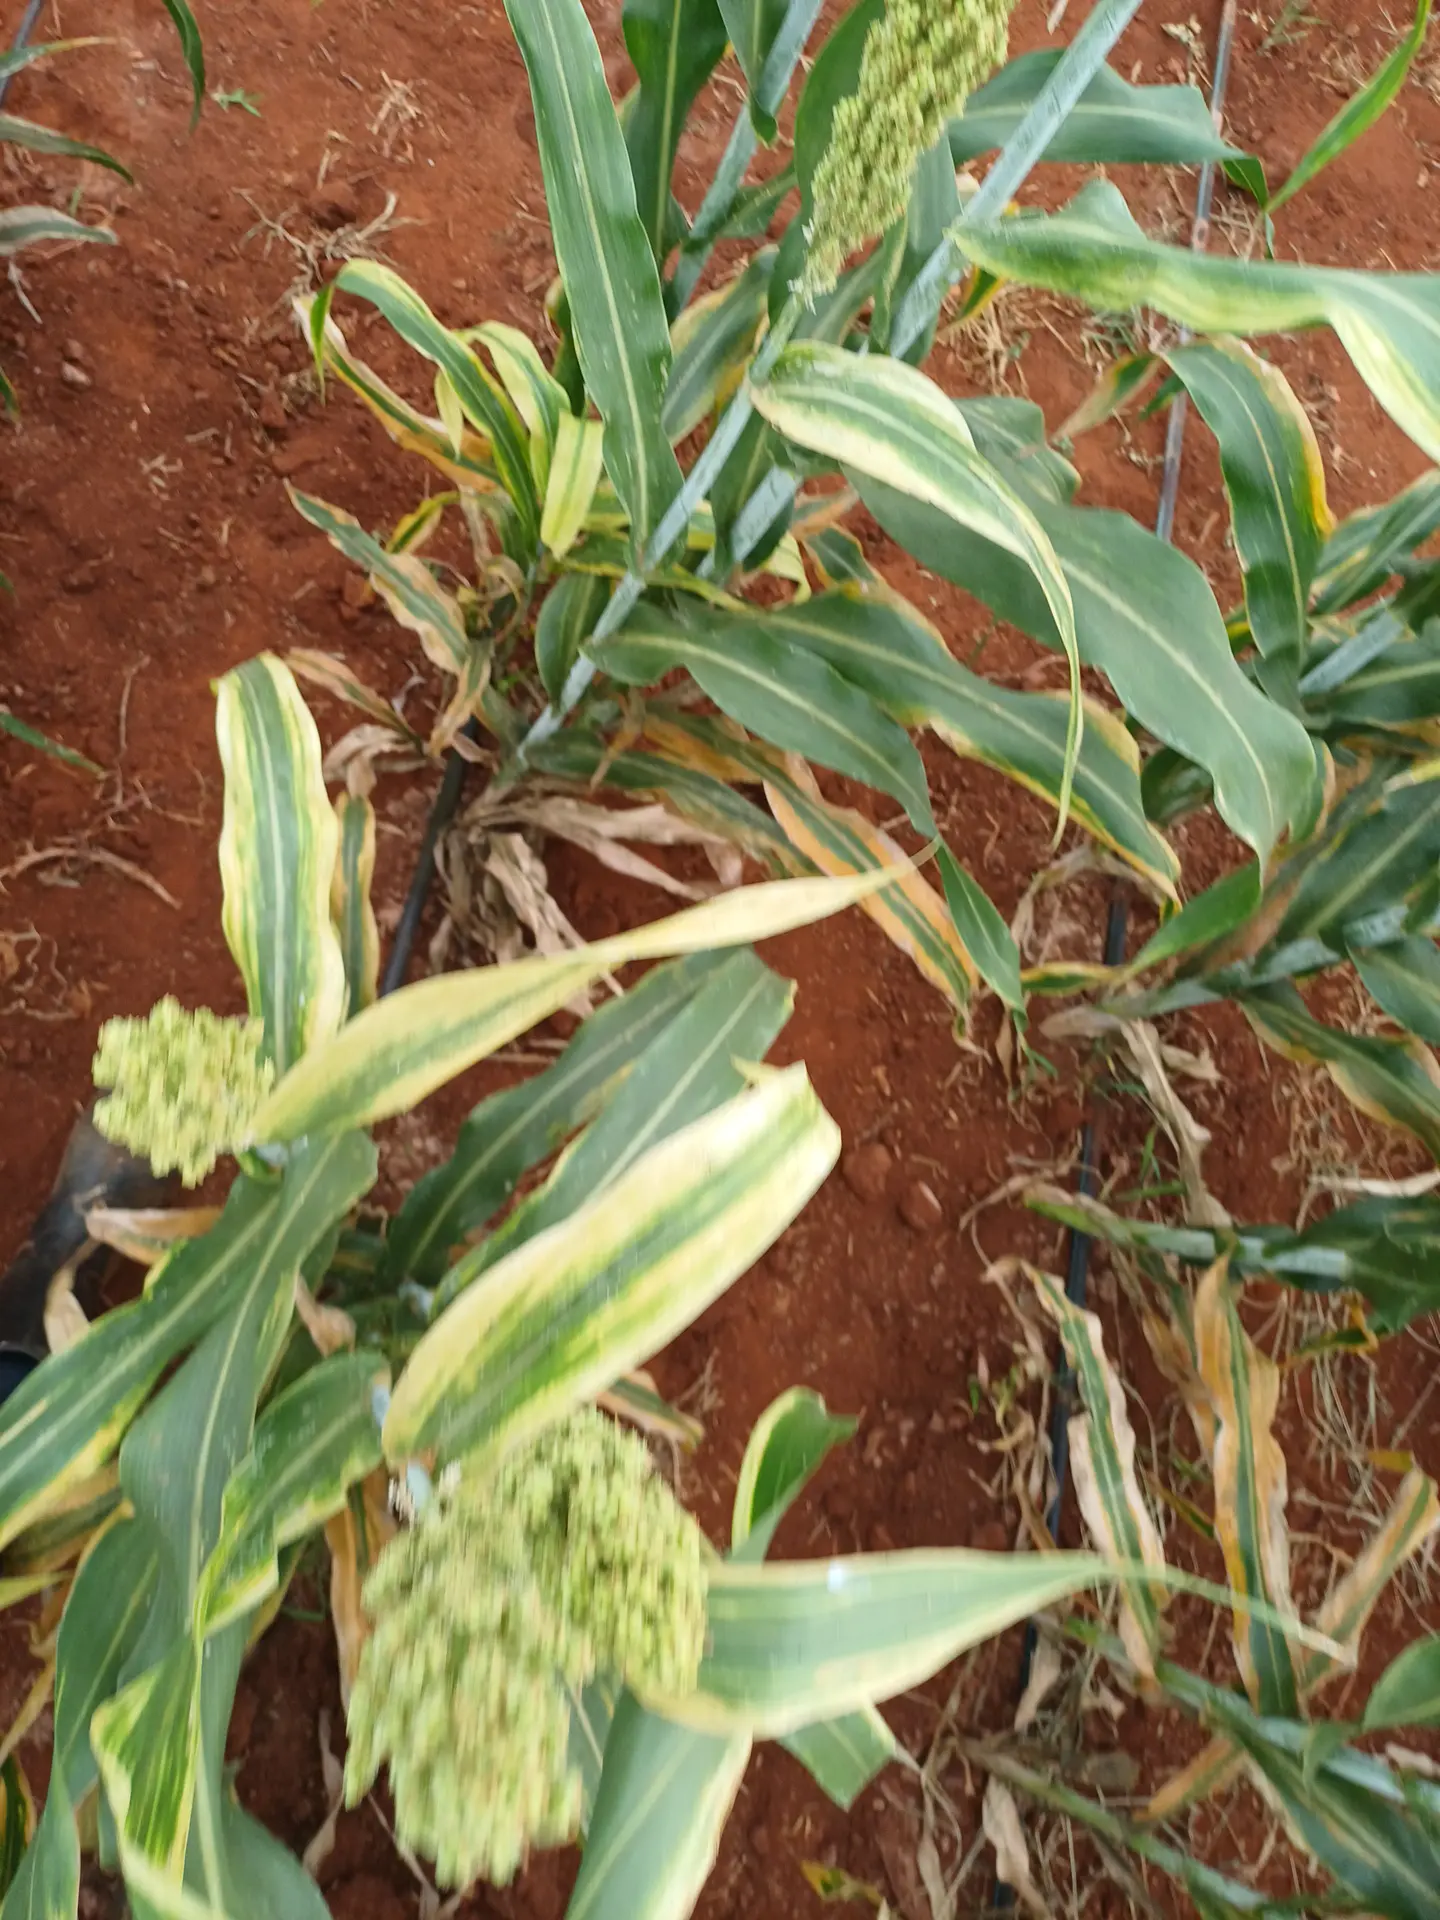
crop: sorghum
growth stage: filling grain
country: Kenya
